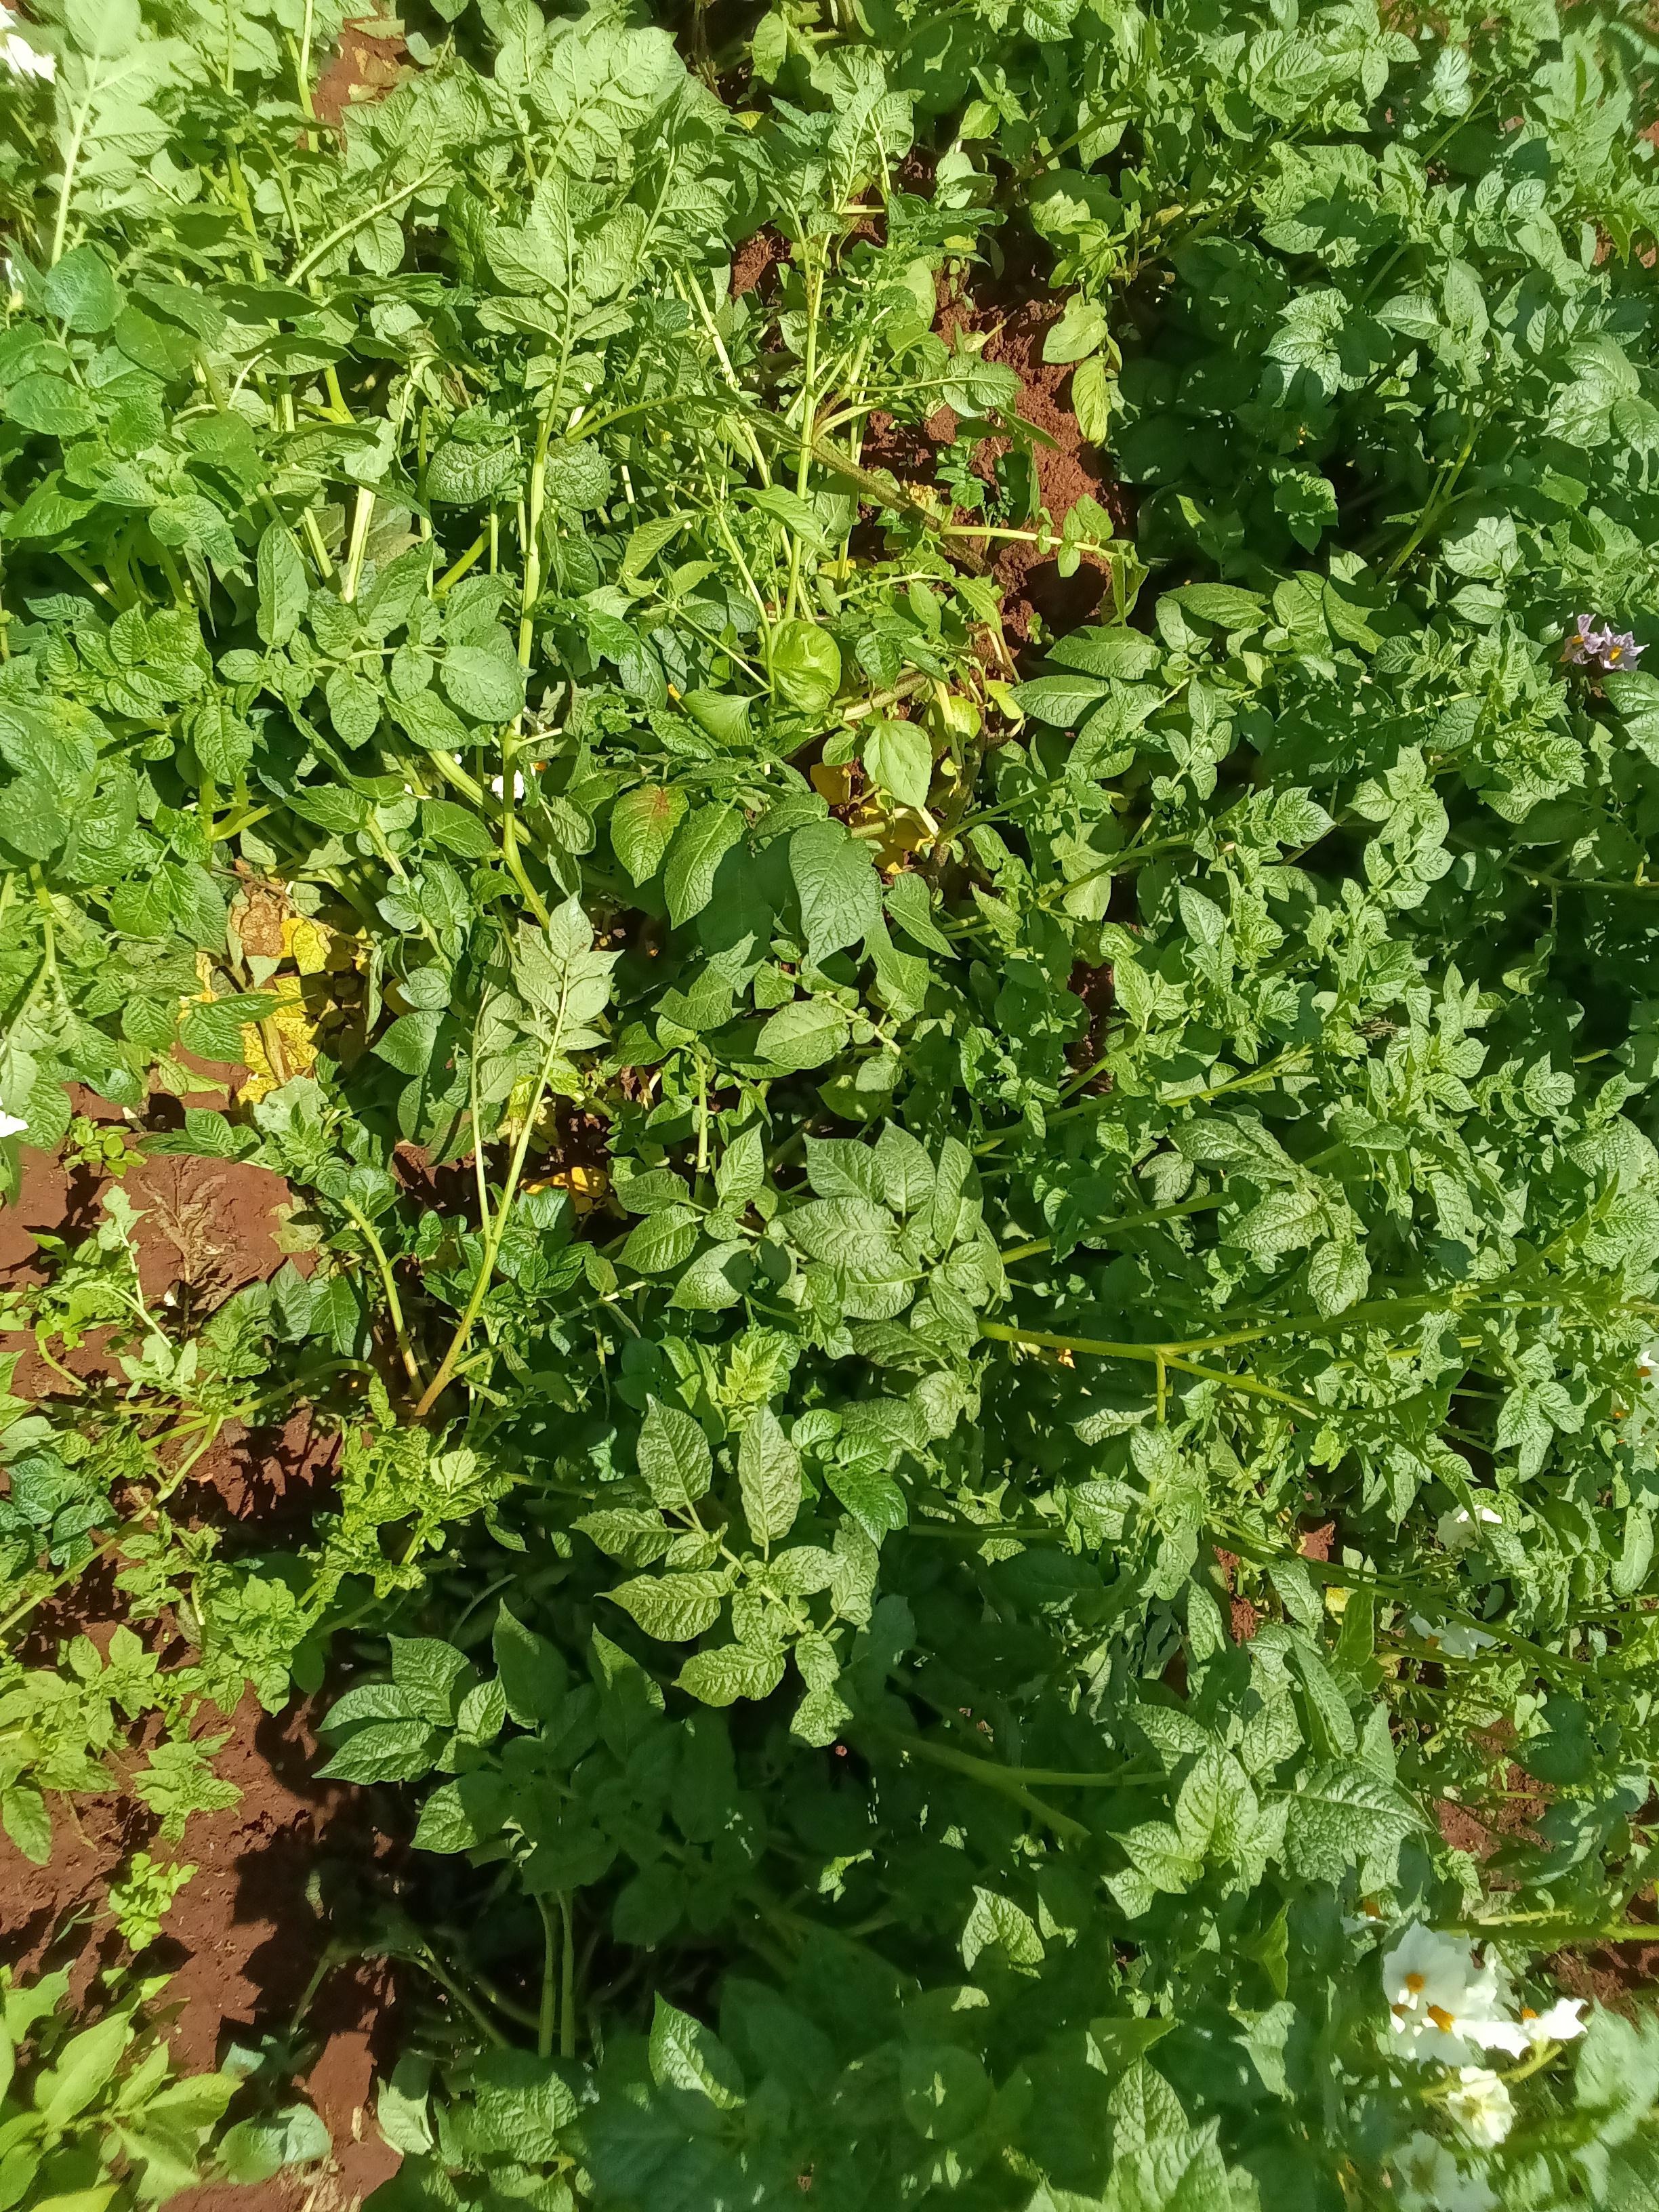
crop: potato
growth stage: flowering
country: Kenya
